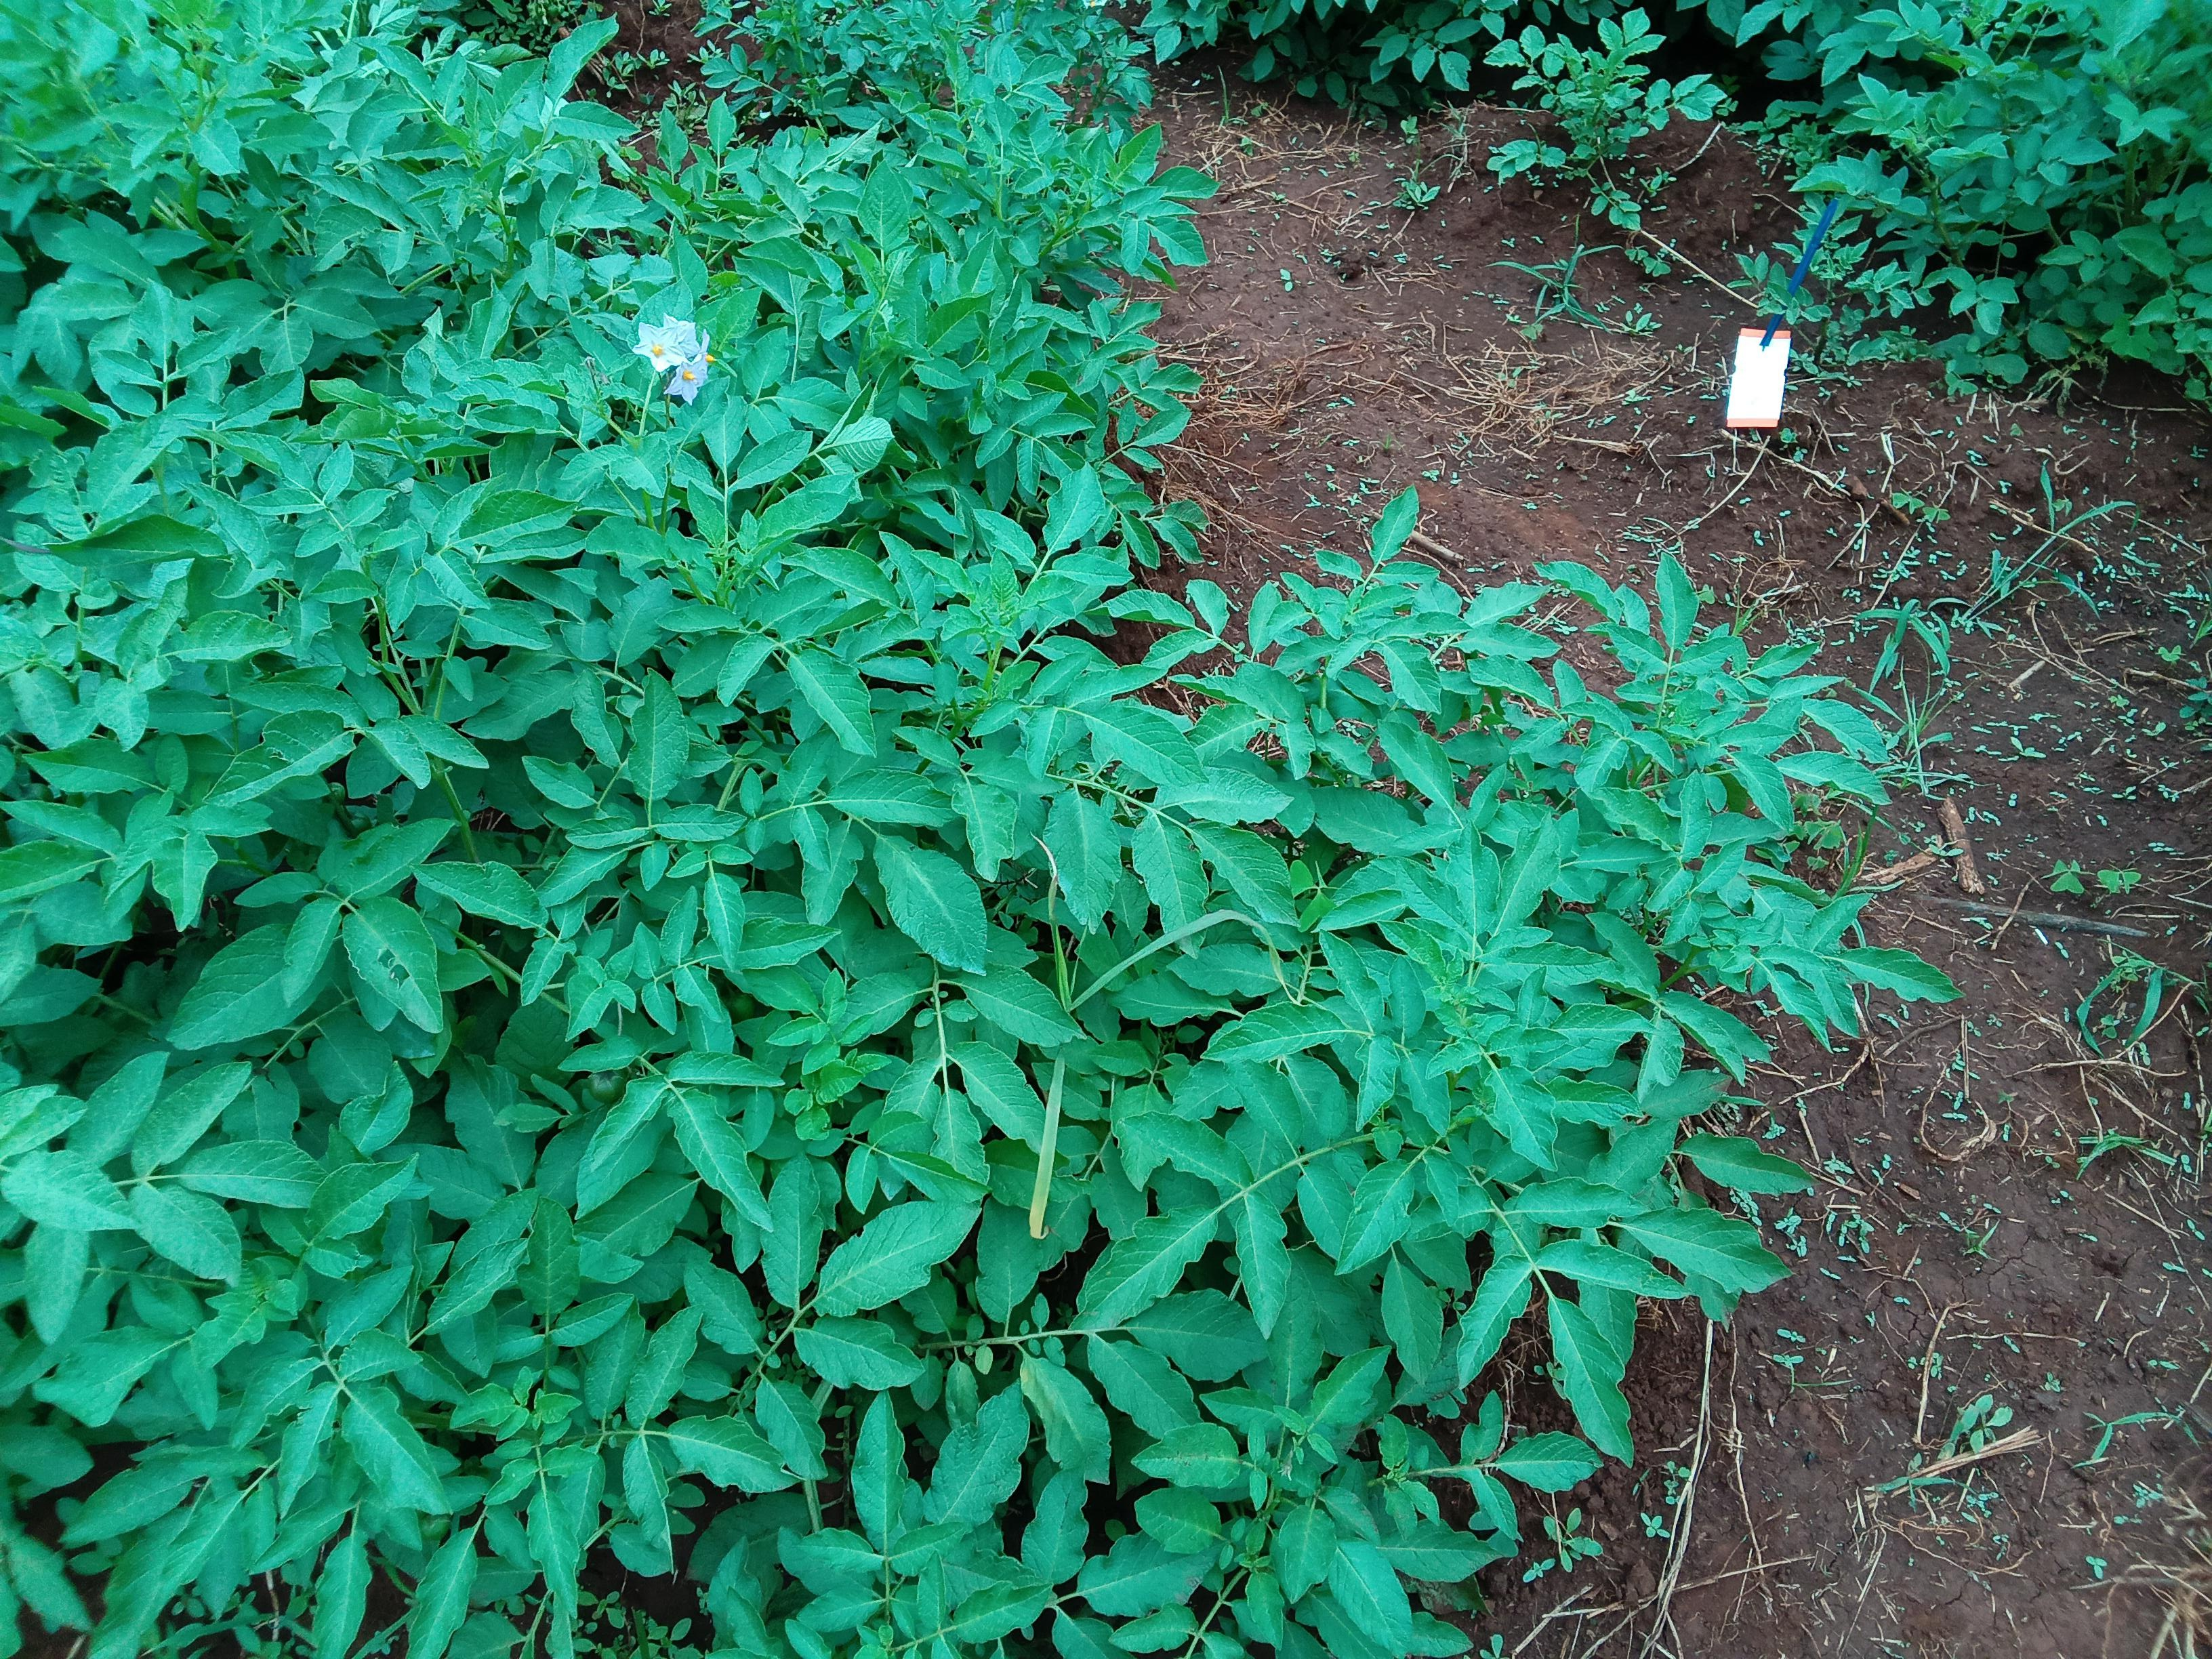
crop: potato
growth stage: flowering
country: Kenya
